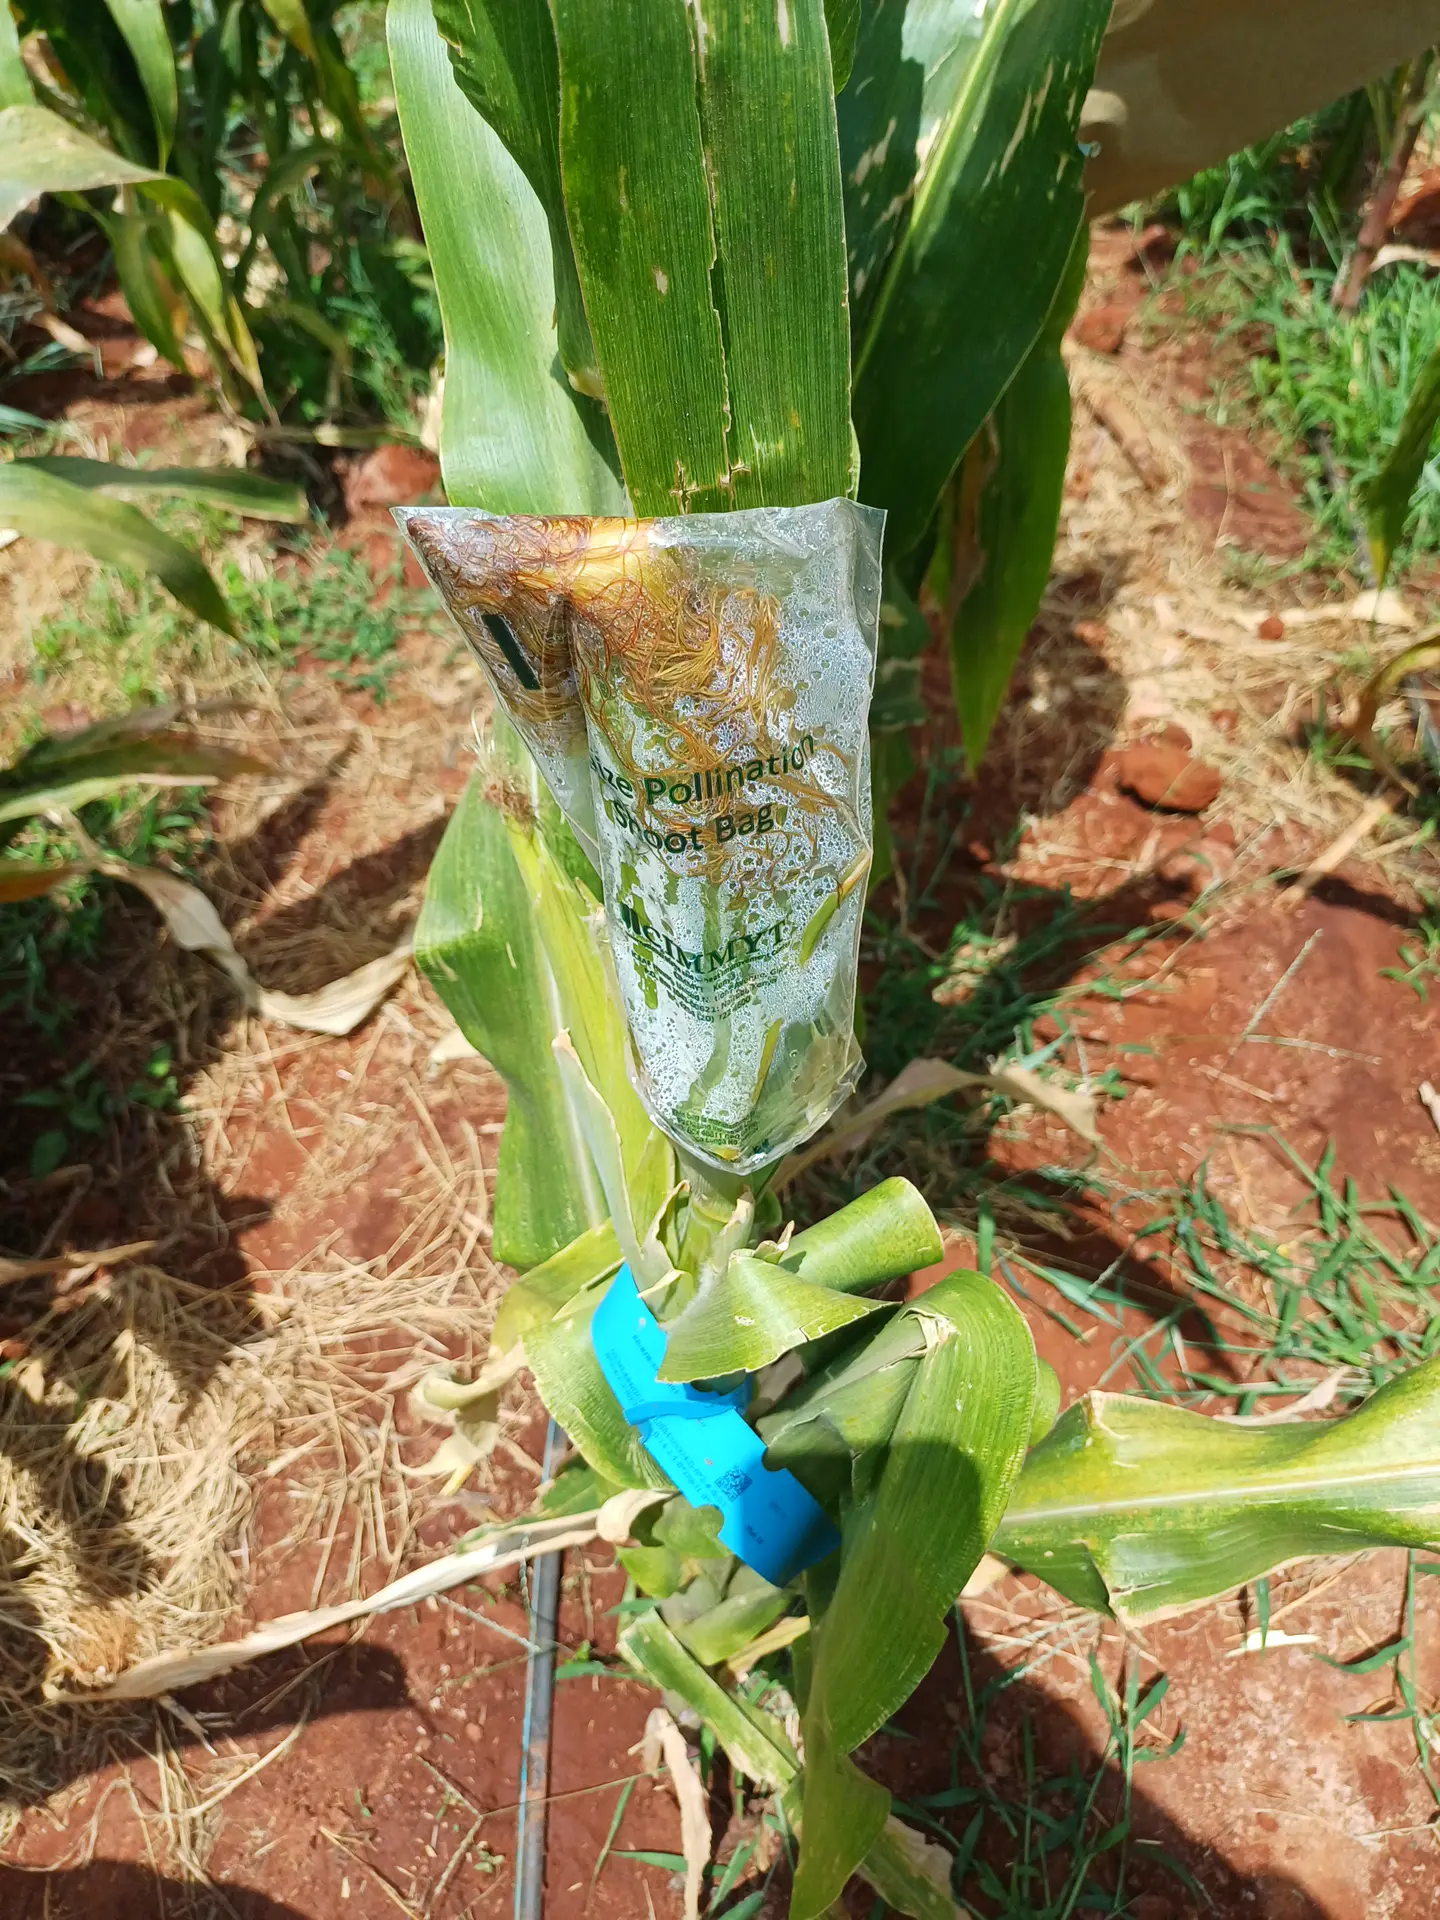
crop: maize
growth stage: flowering
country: Kenya
